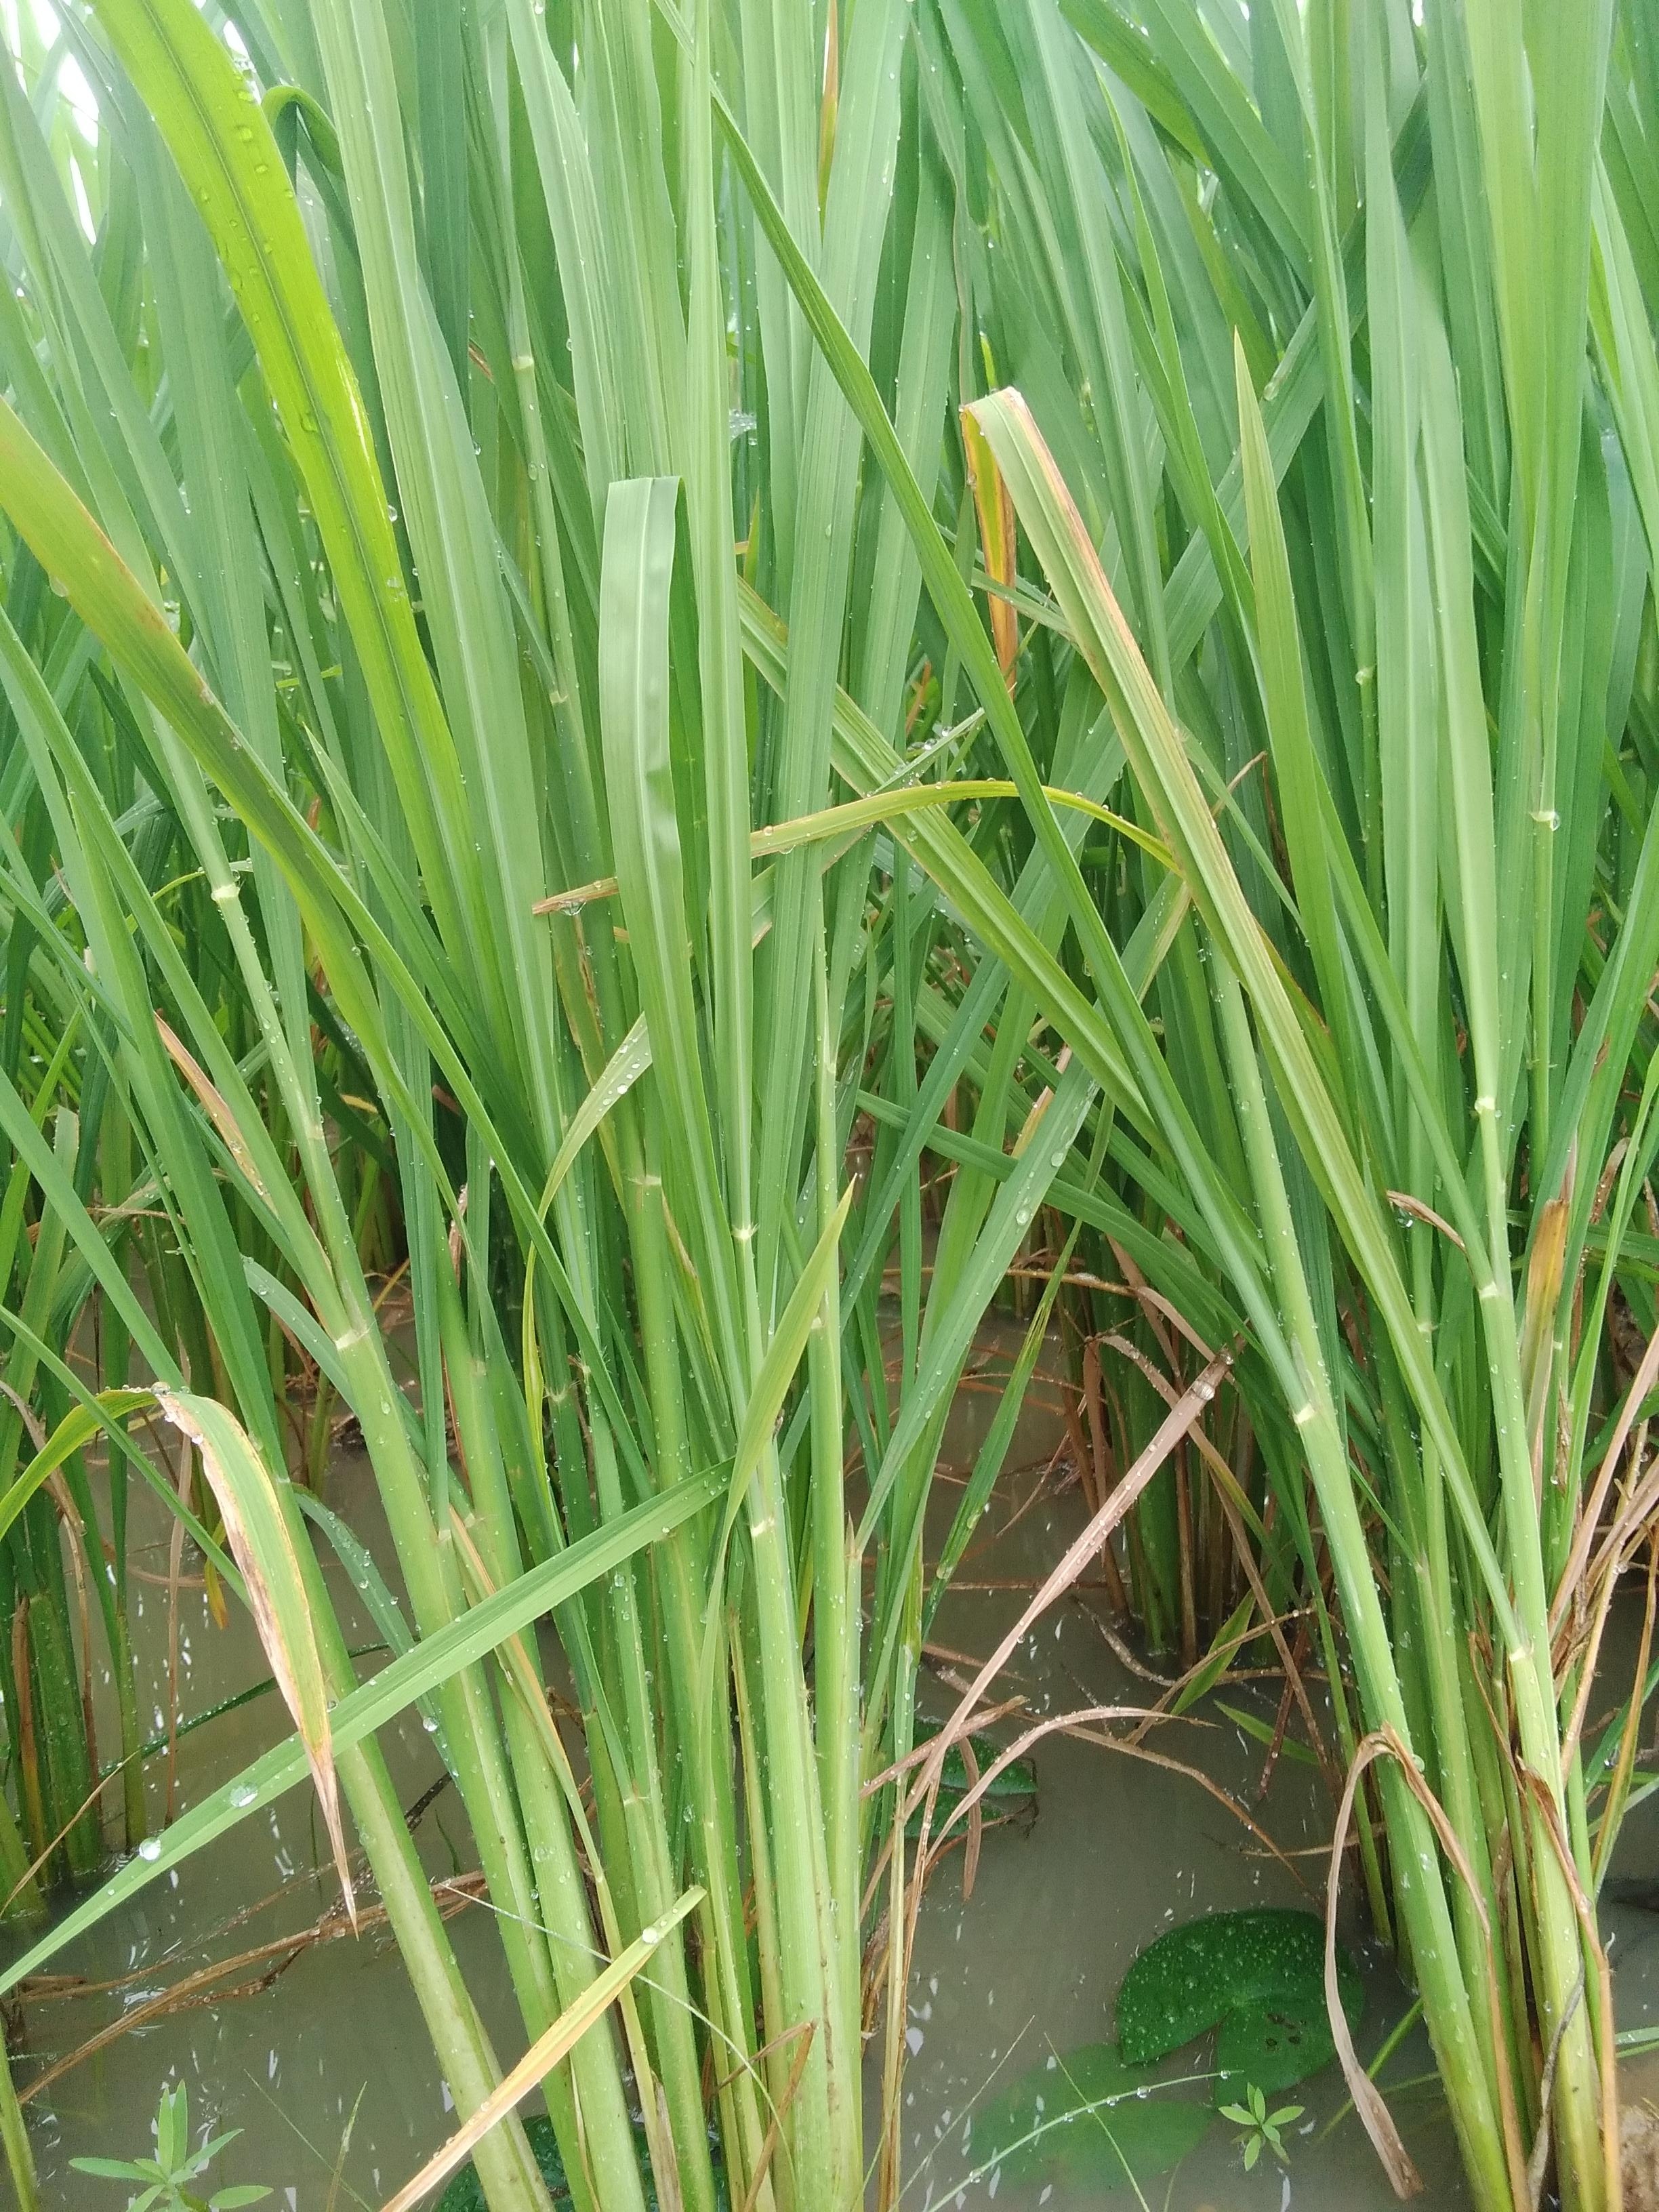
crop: rice
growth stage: vegetative
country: Nigeria
